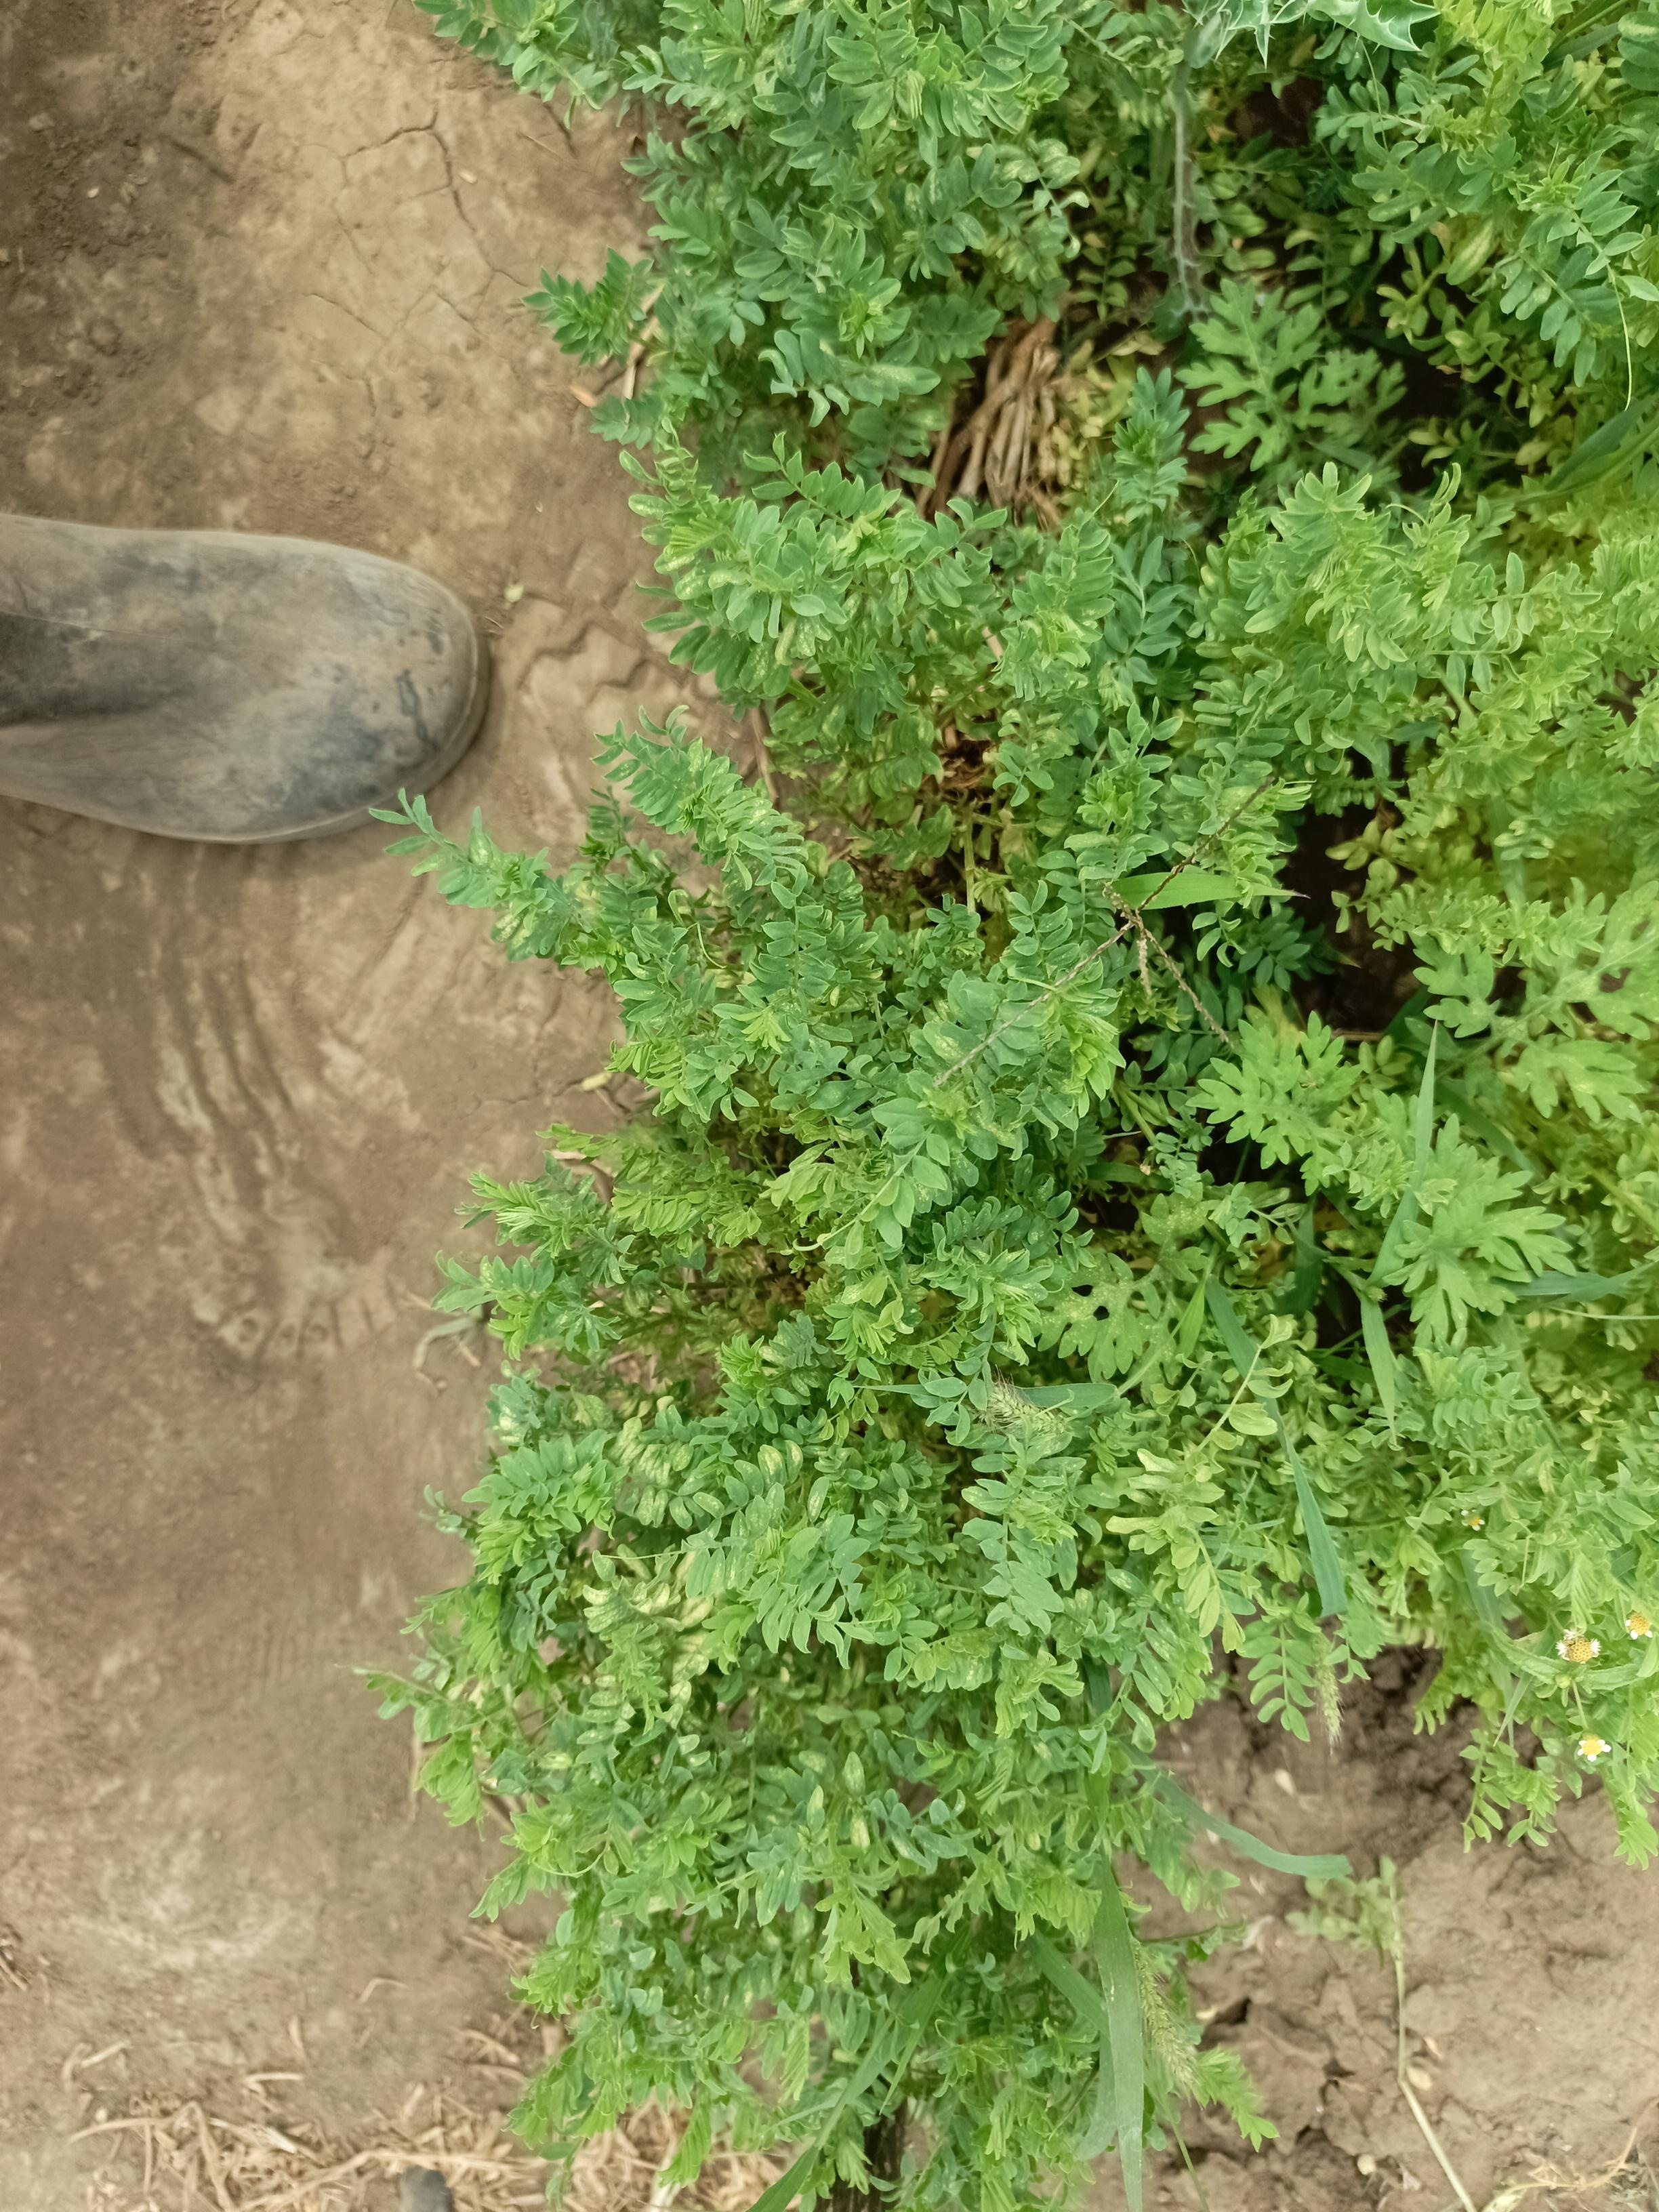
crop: lentil
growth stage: vegetative
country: Tanzania
